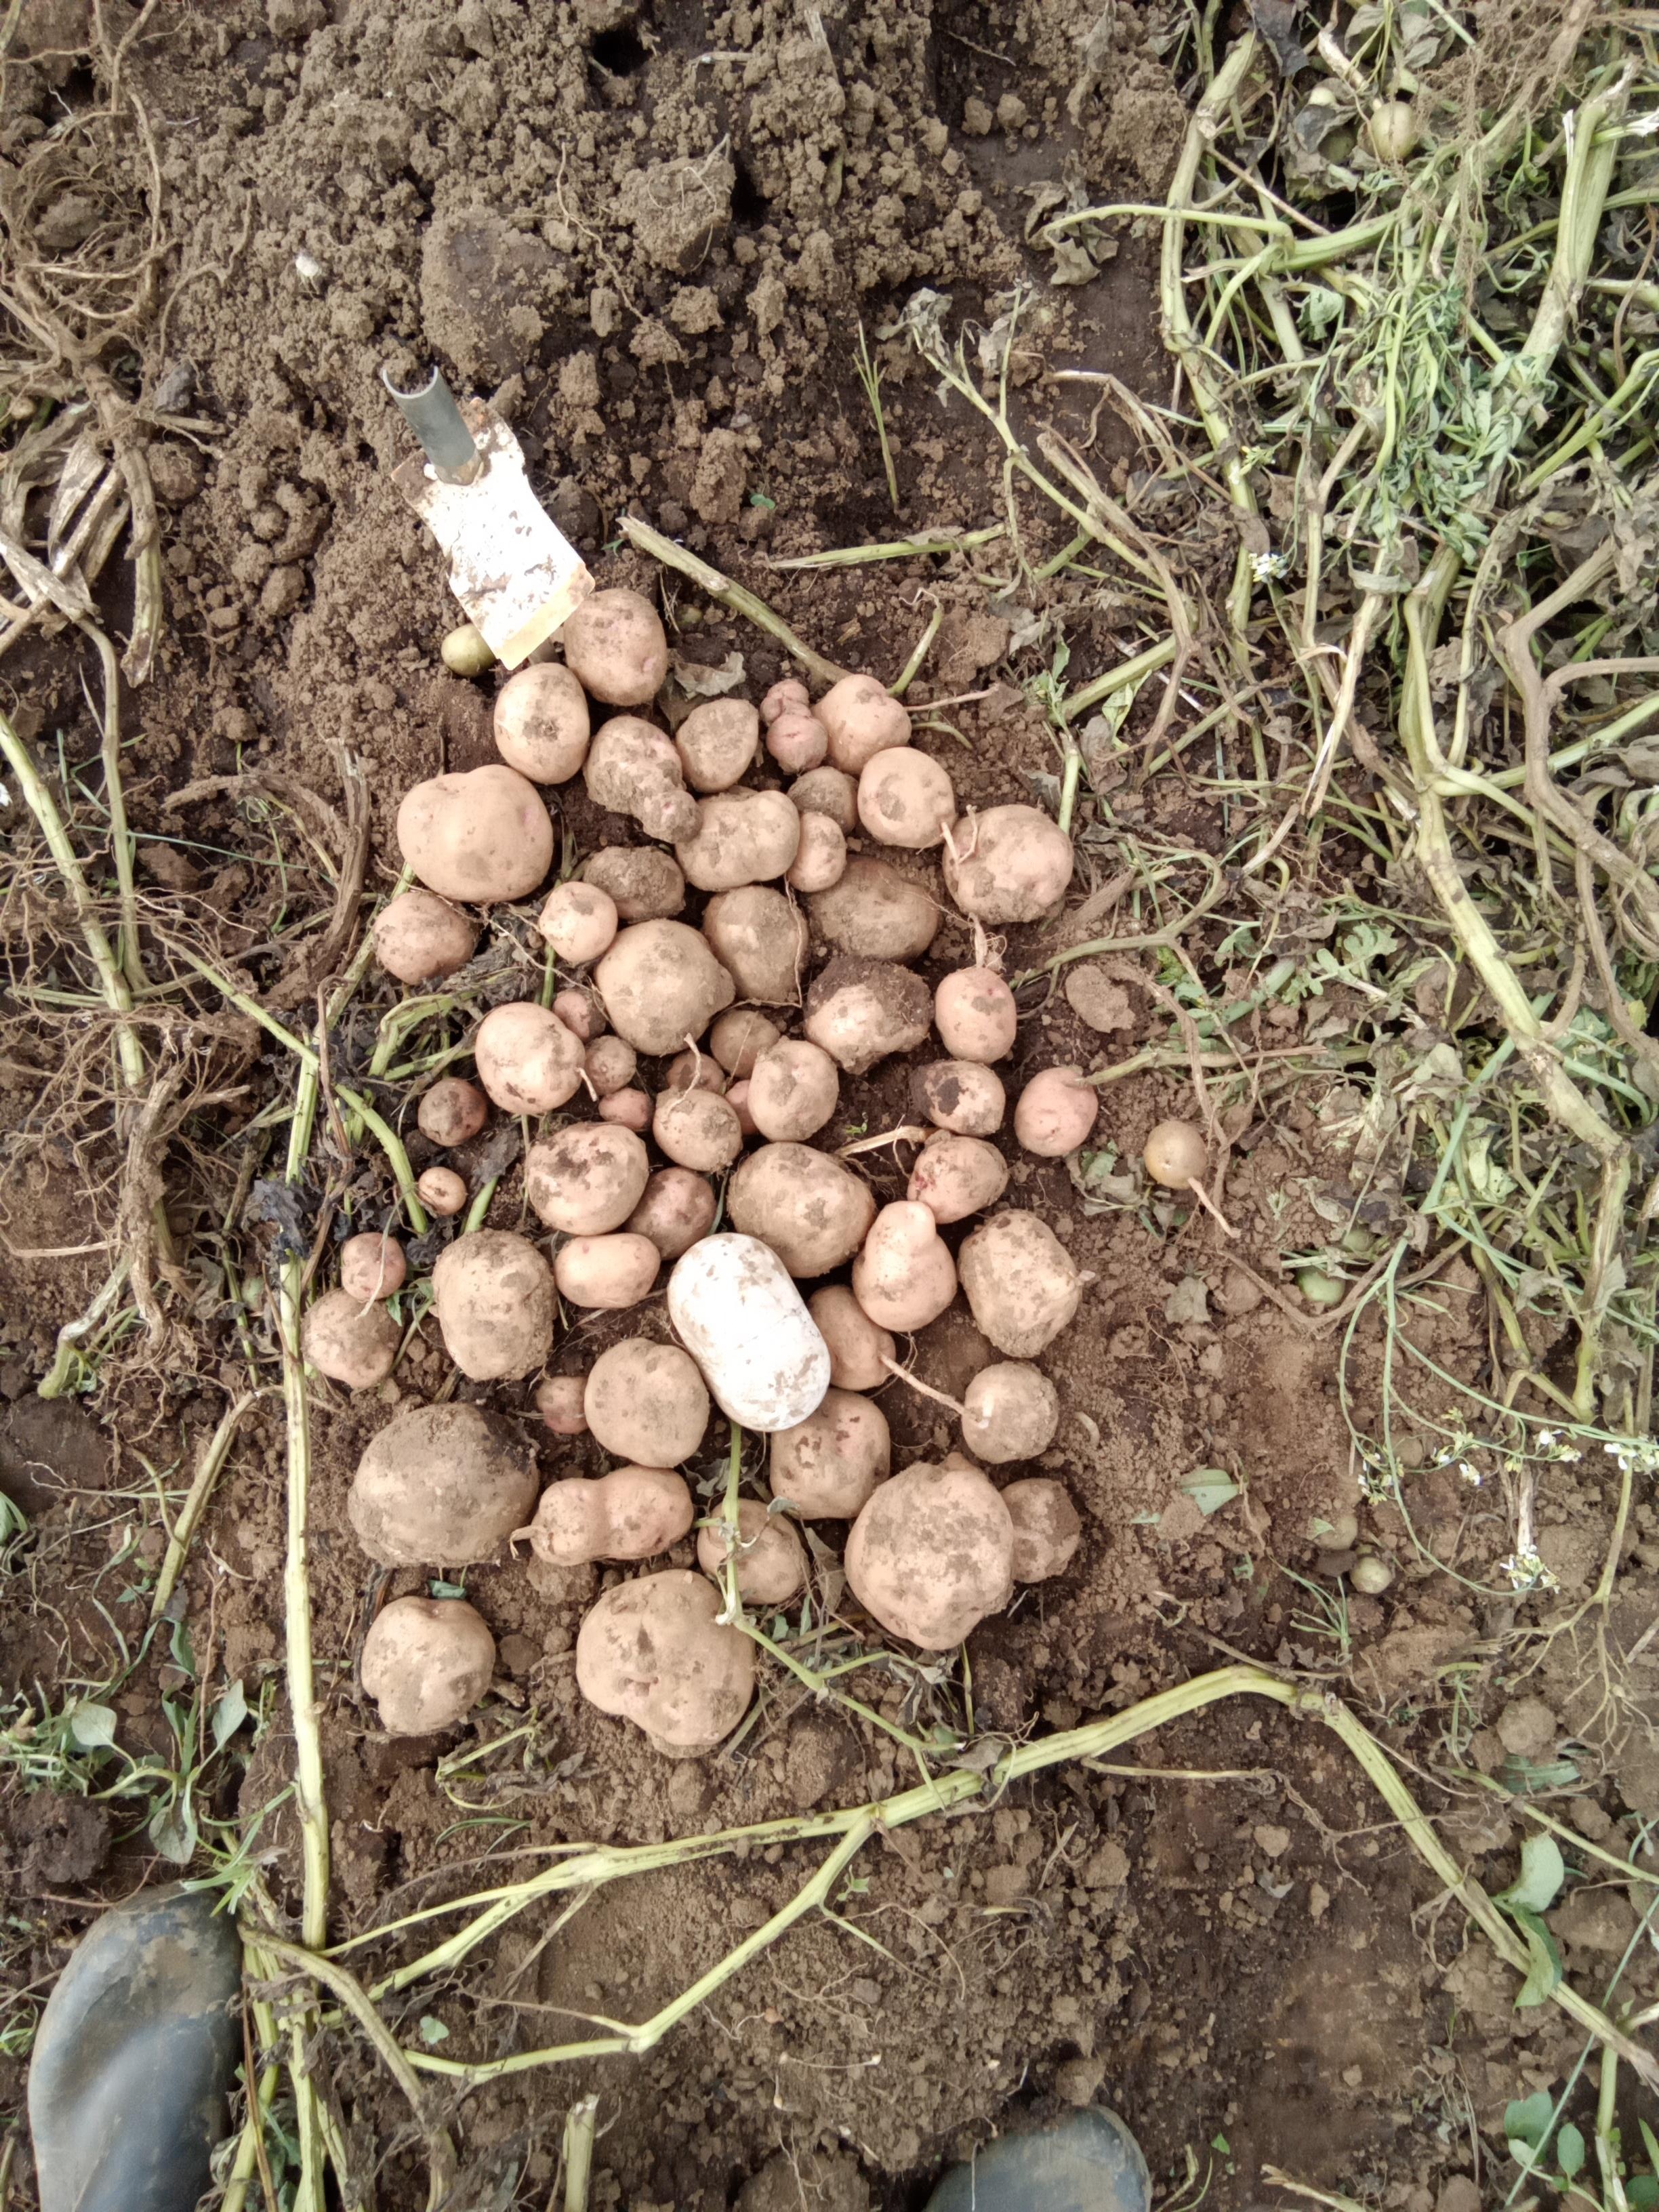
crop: potato
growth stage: harvest
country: Kenya
